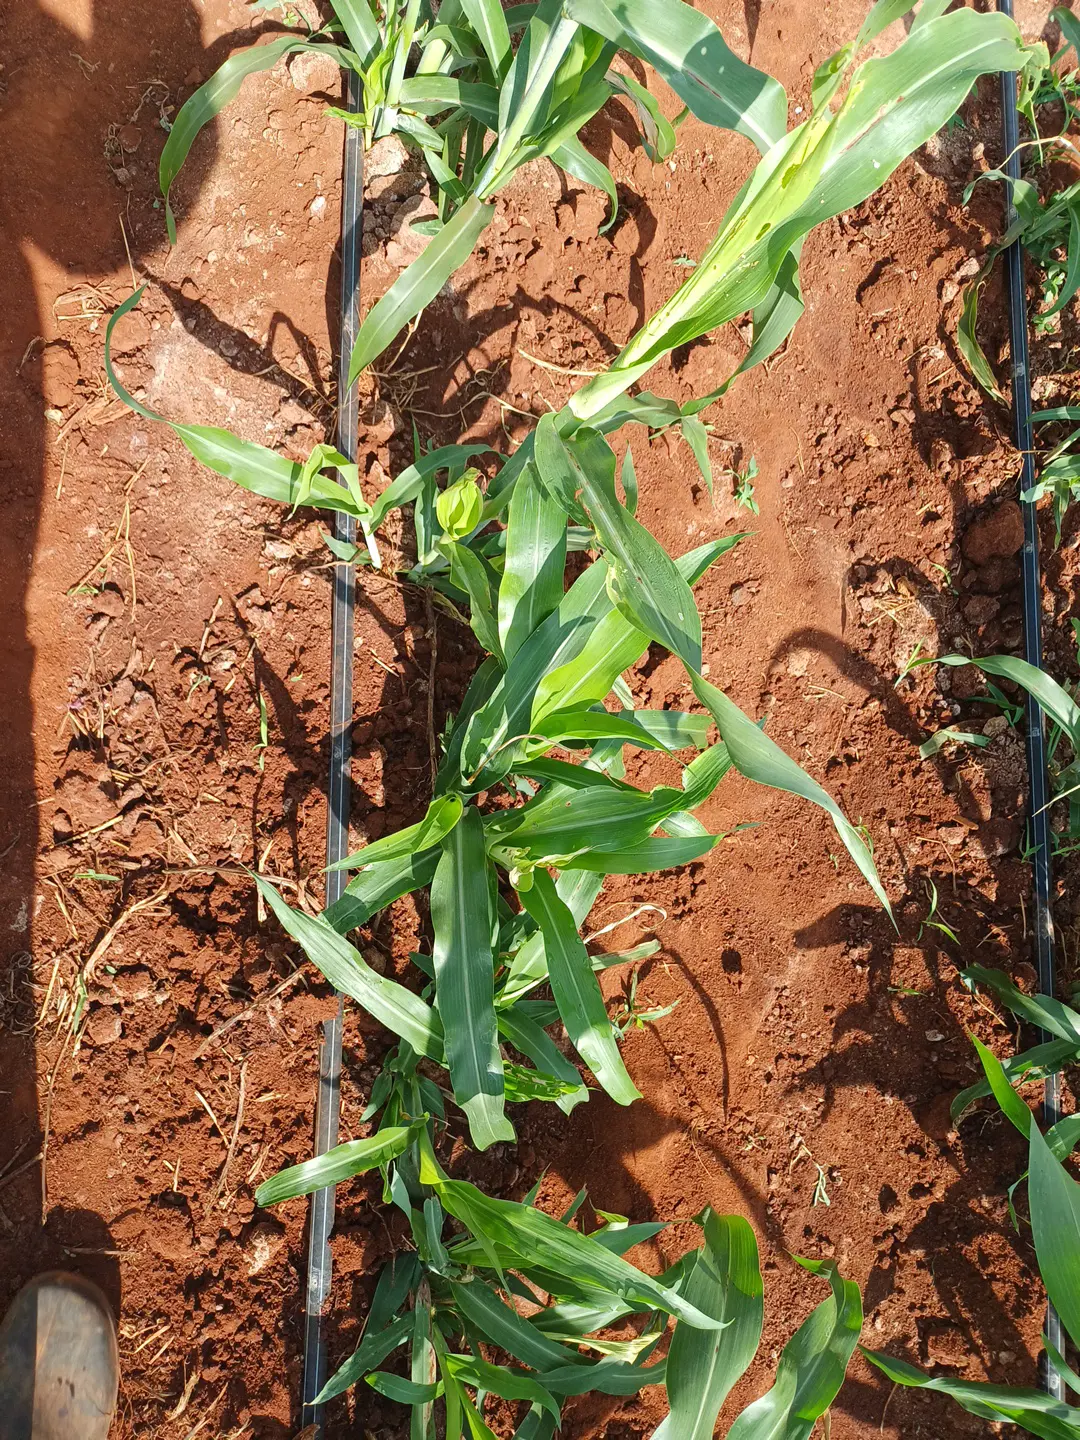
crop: sorghum
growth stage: elongation stem
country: Kenya
